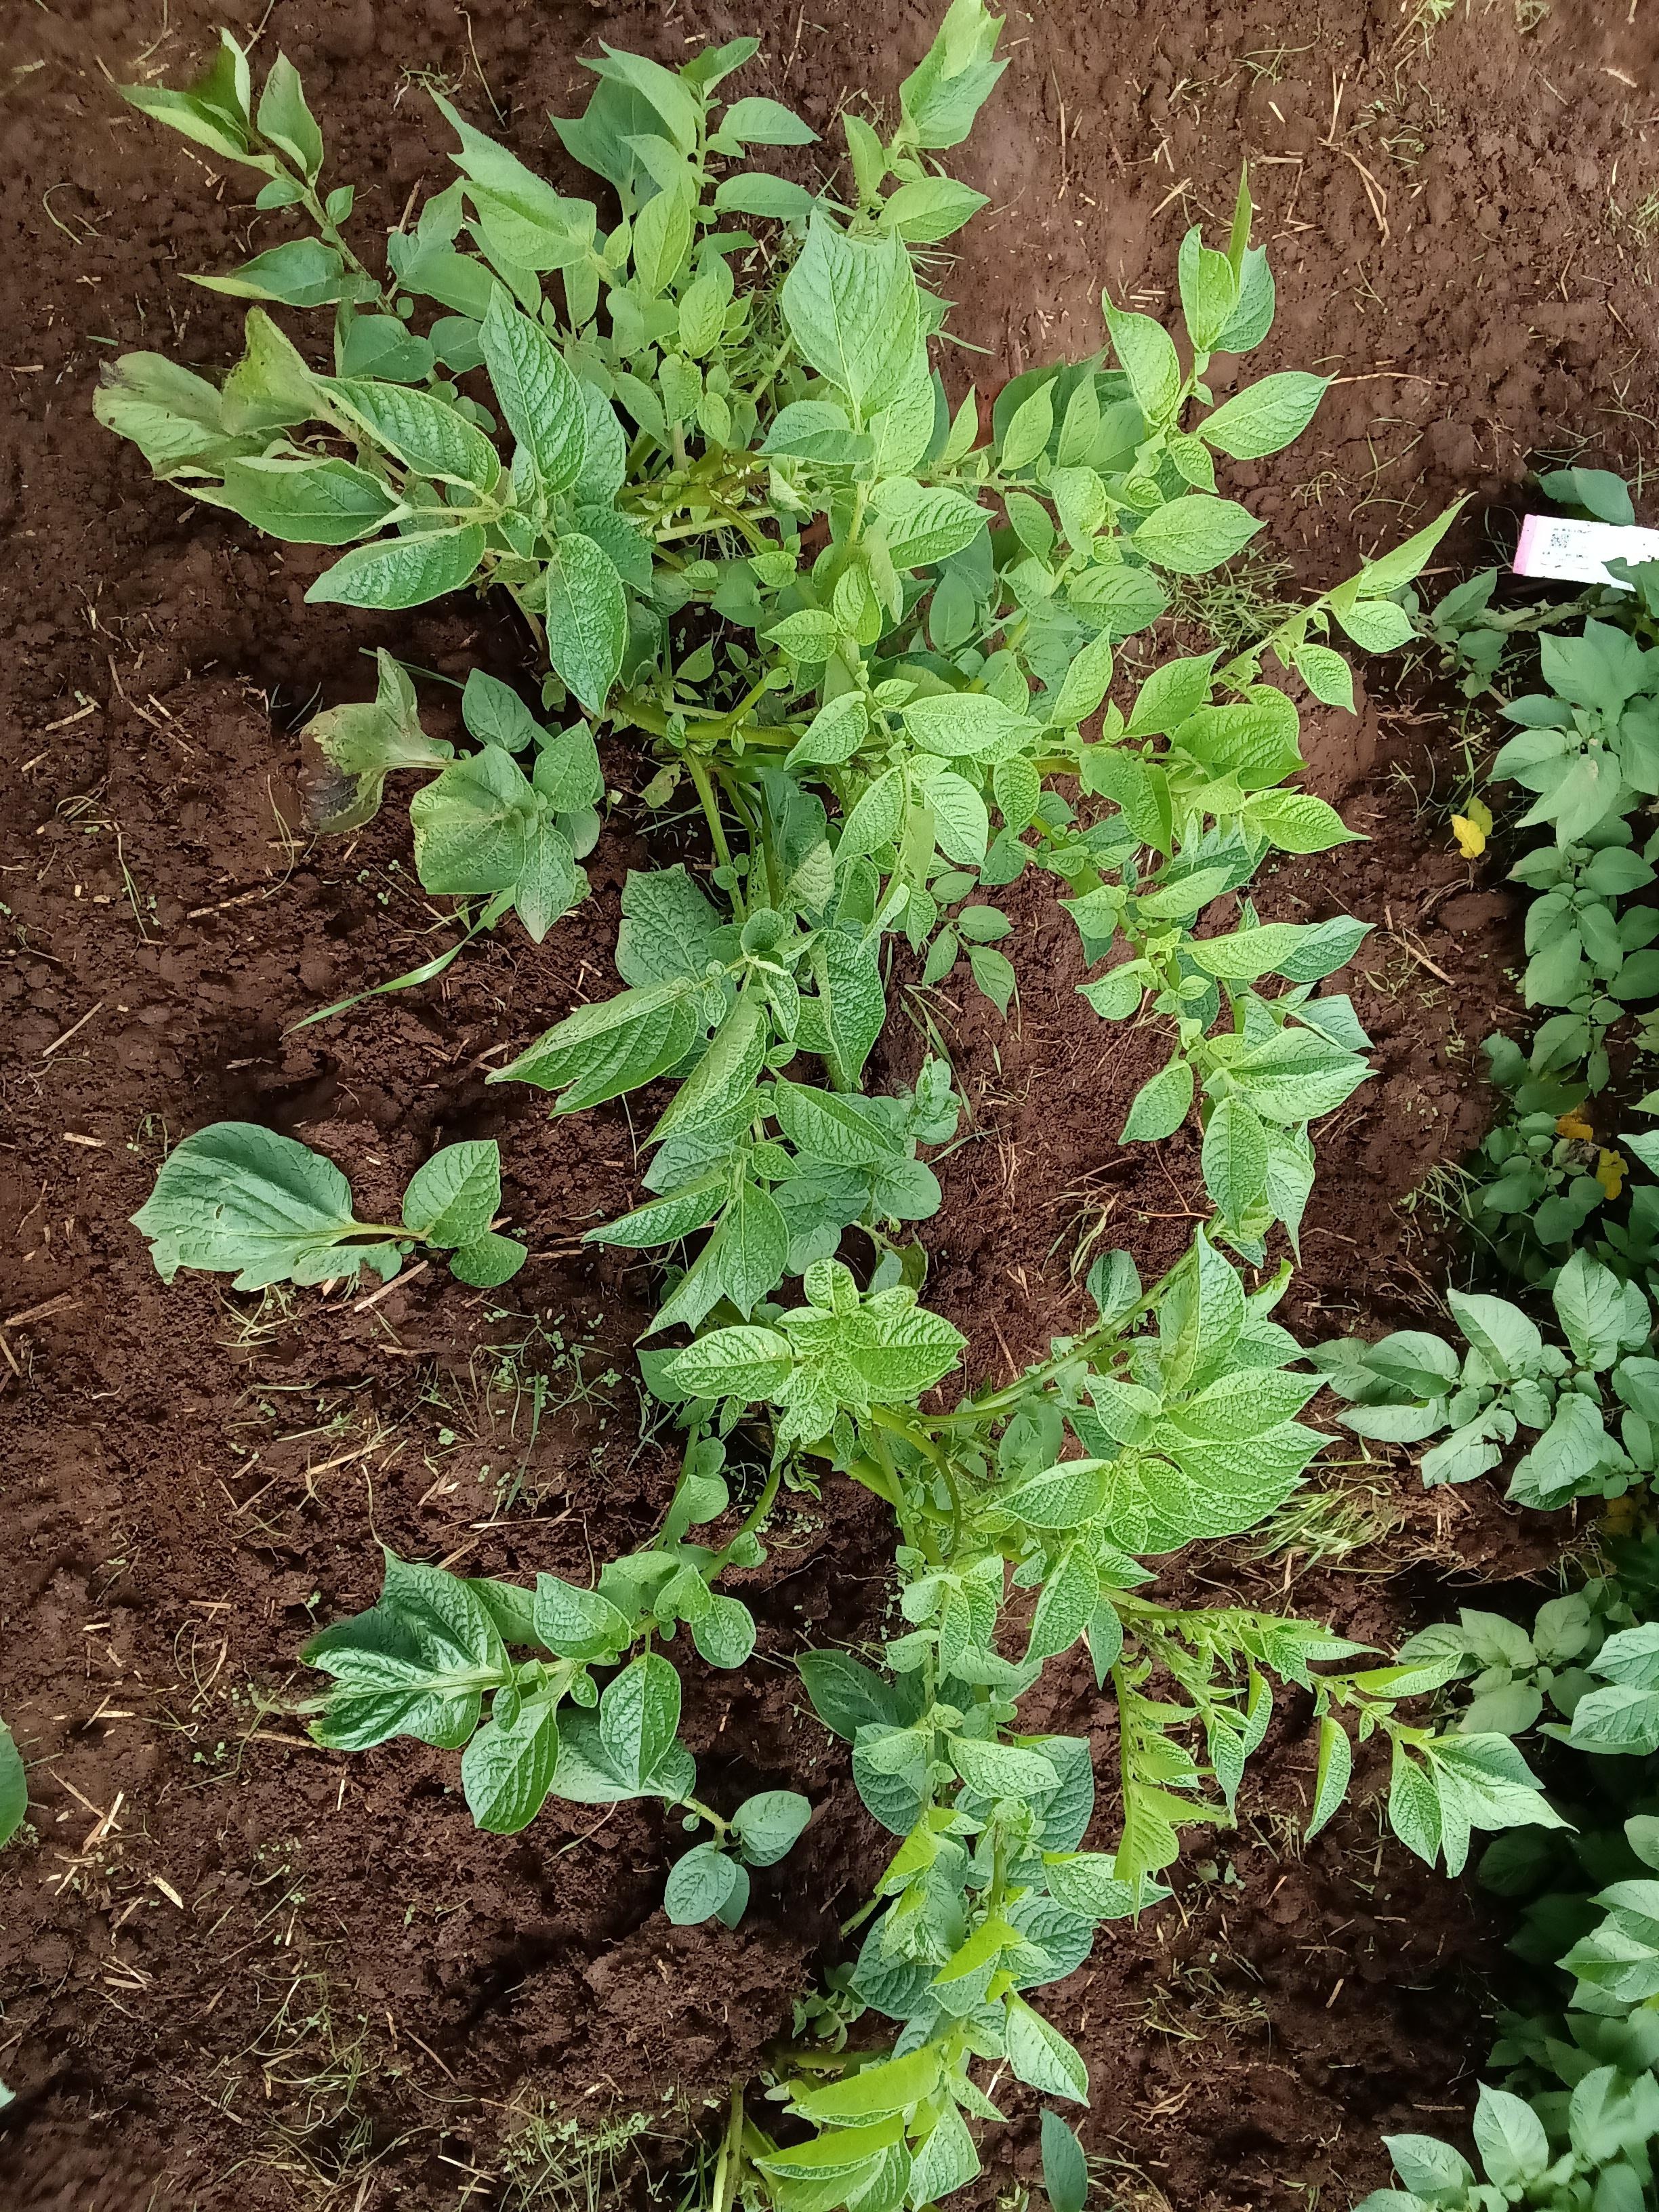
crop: potato
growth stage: vegetative
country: Kenya
